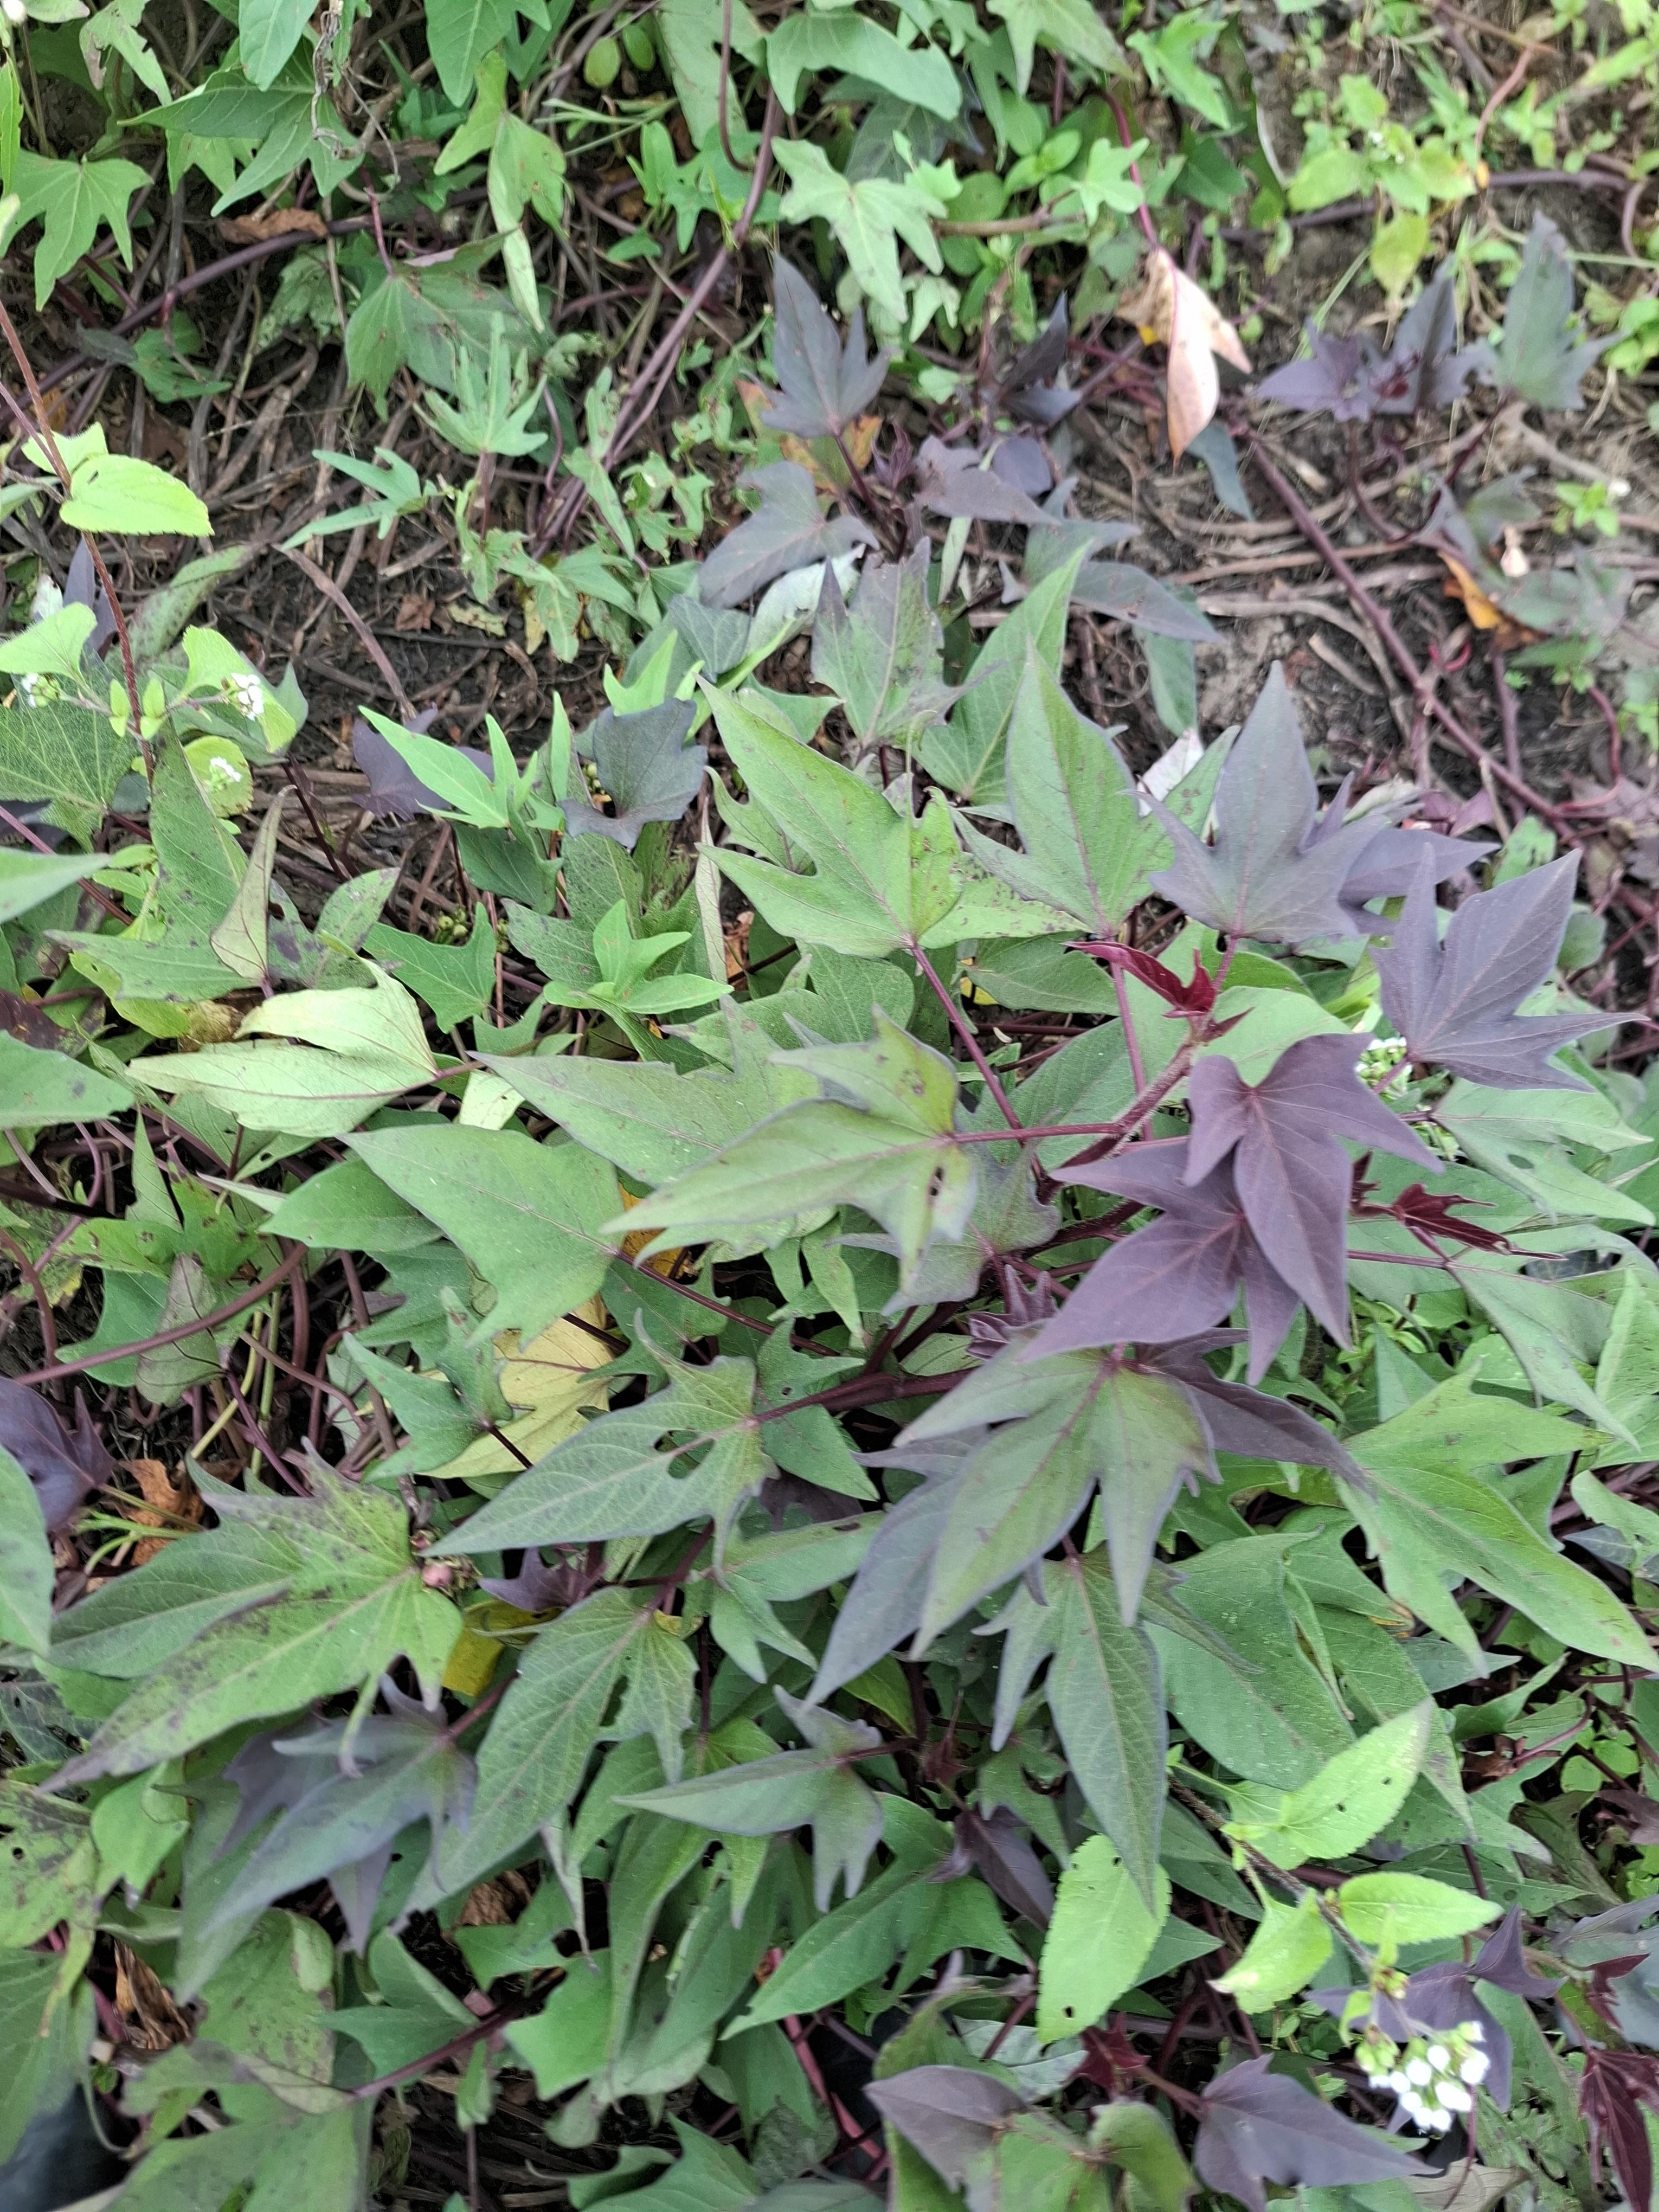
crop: sweet potato
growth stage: flowering
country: Tanzania
